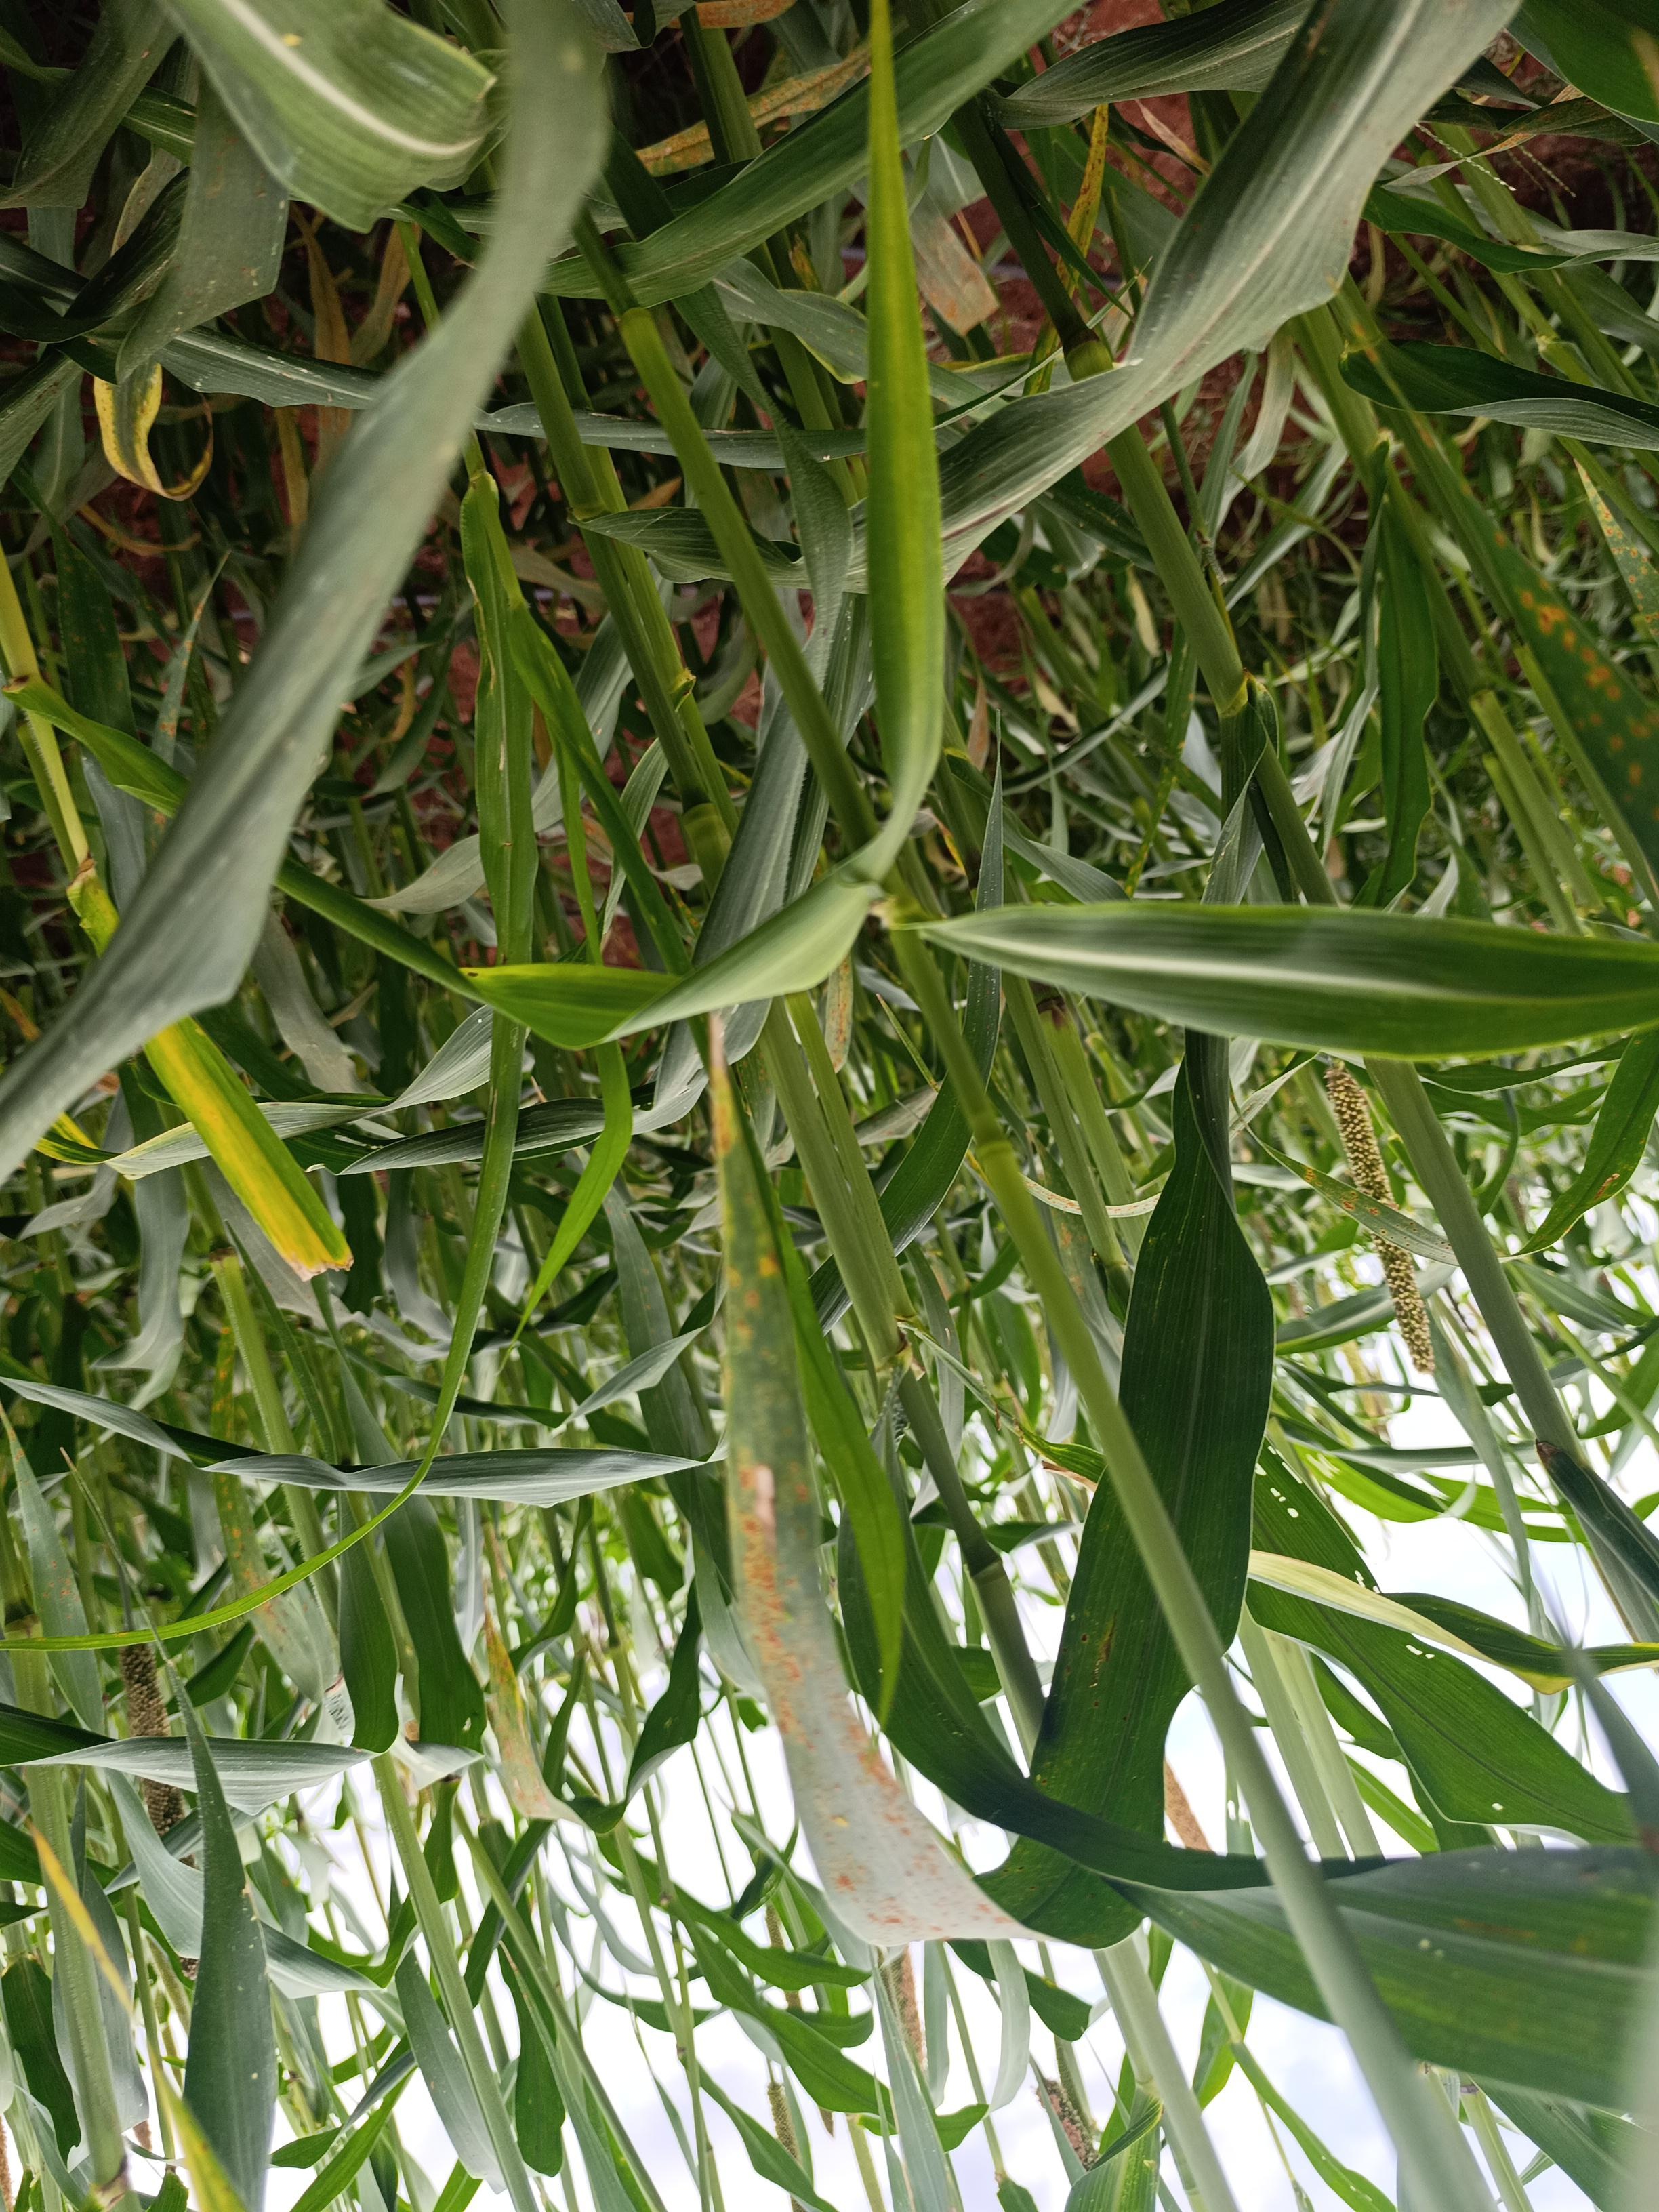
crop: pearl millet
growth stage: flowering
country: Kenya
